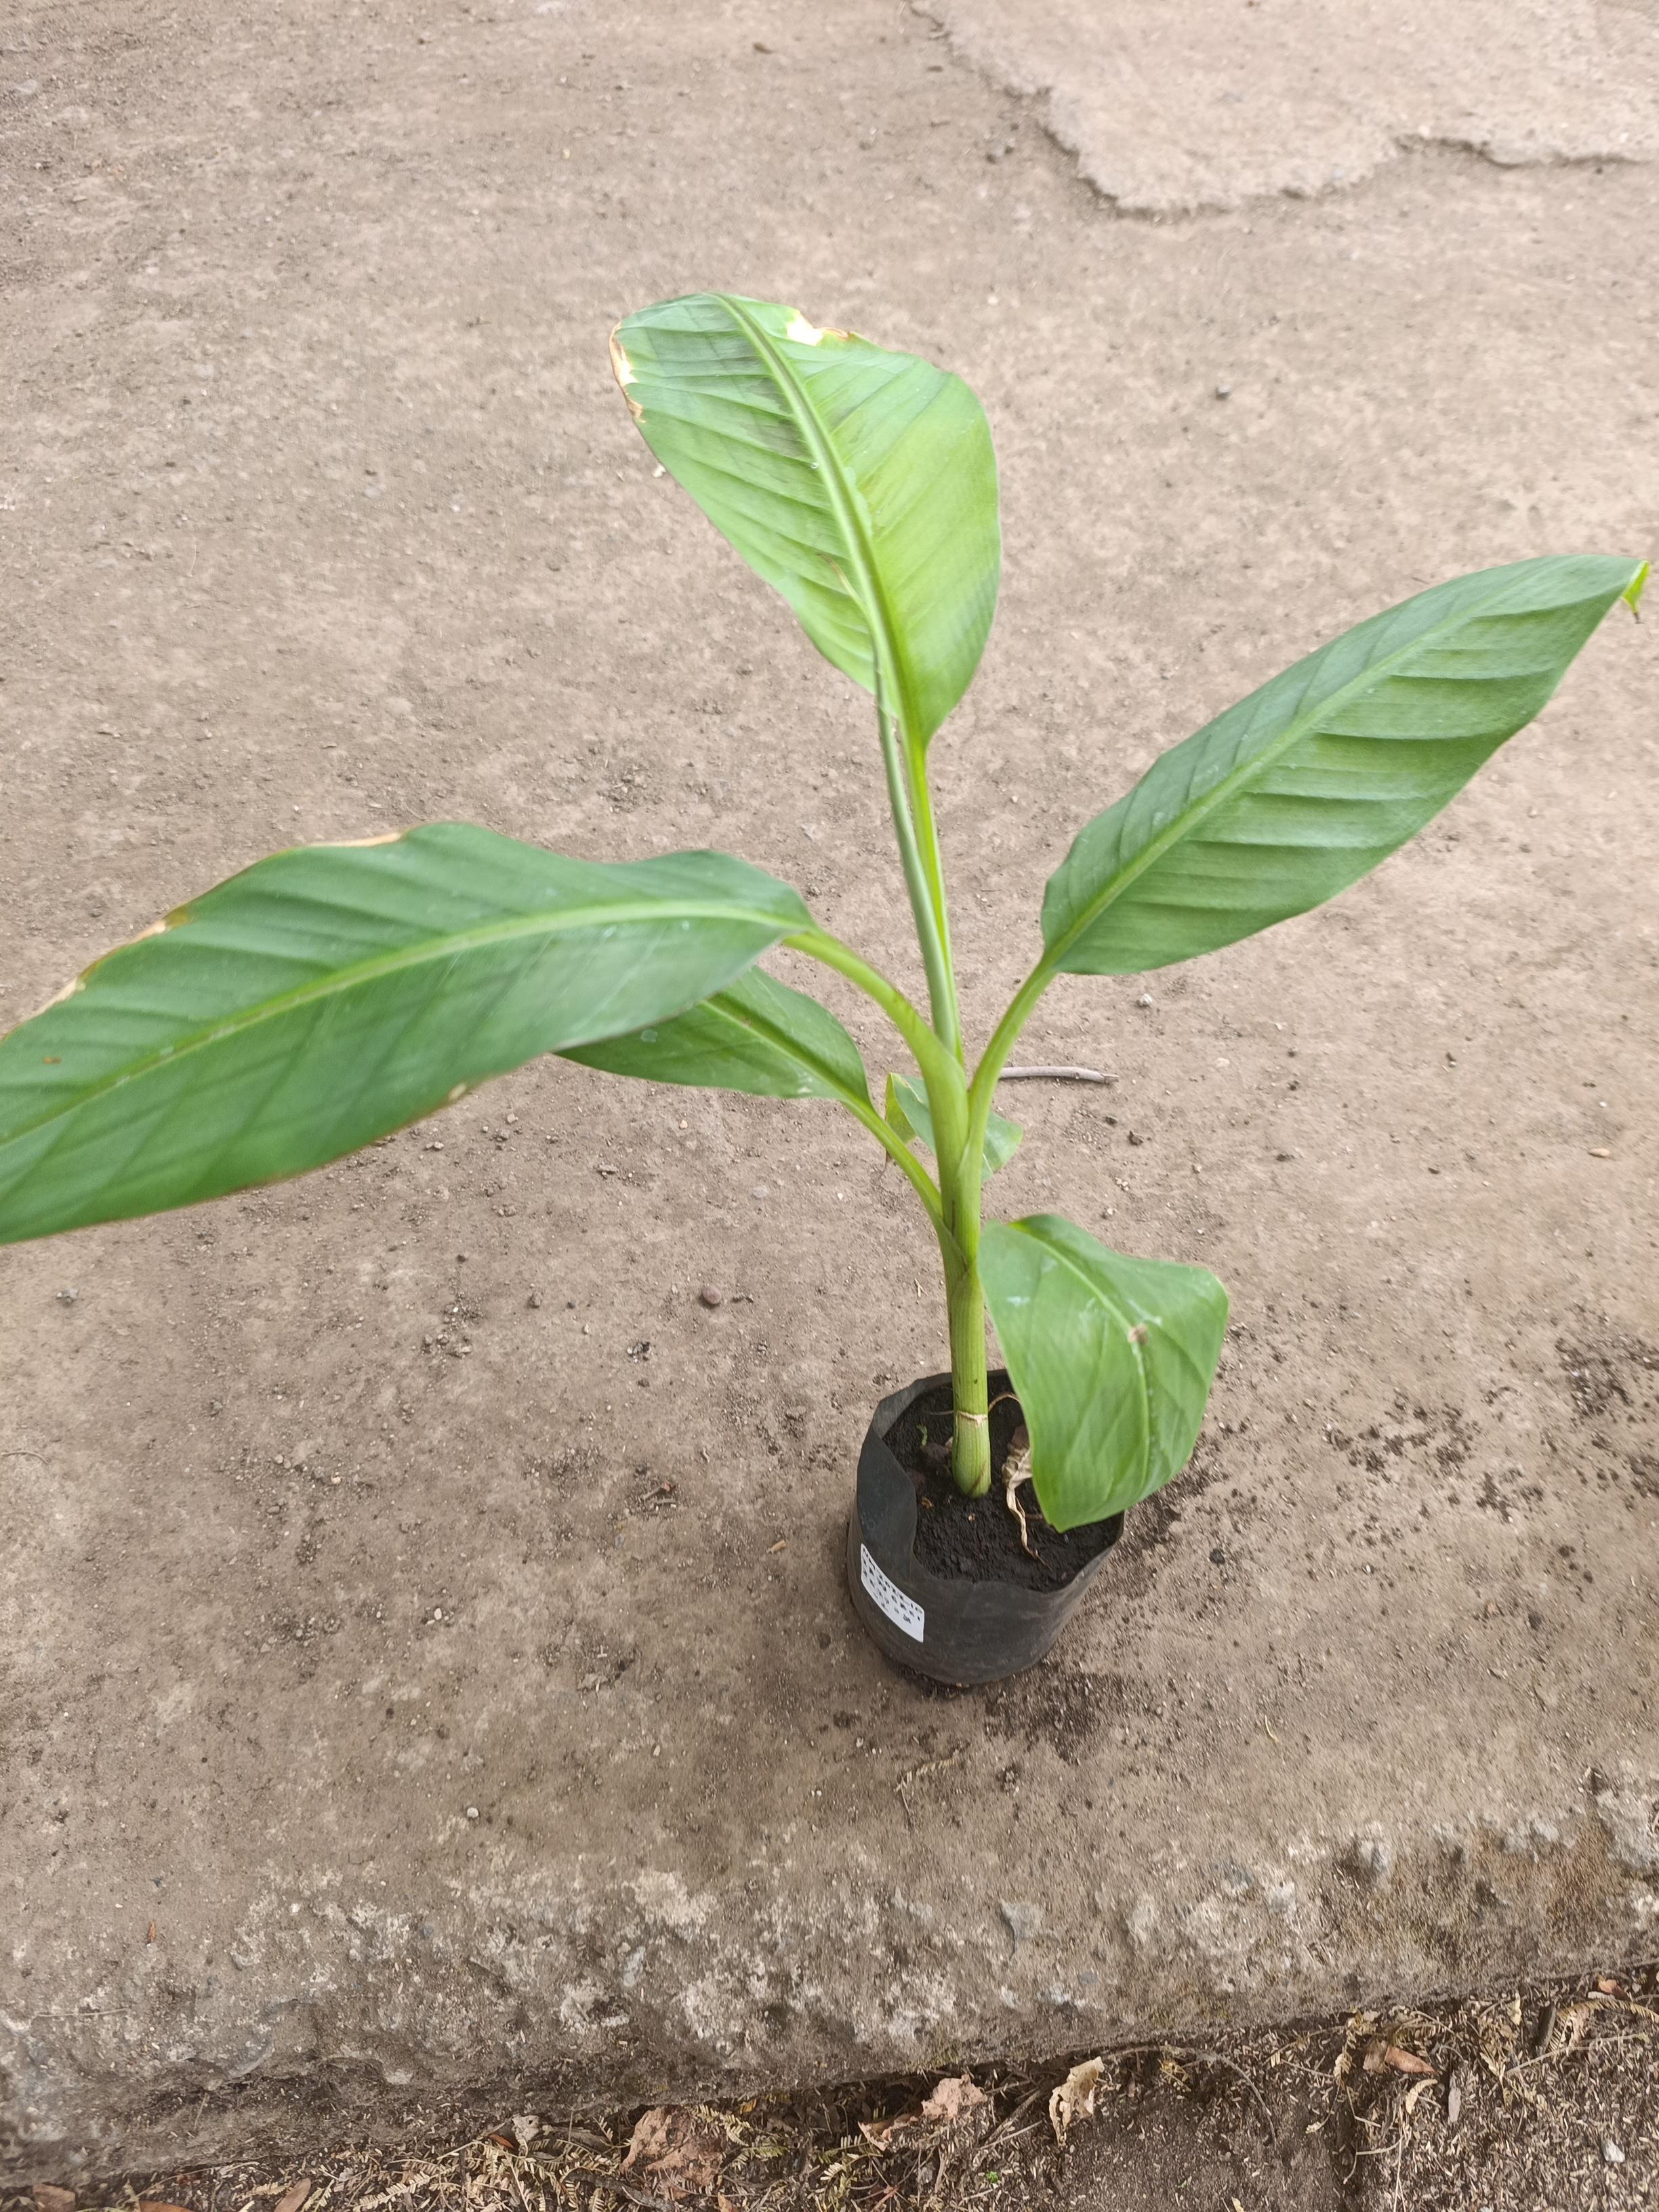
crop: banana
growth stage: vegetative
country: Tanzania
